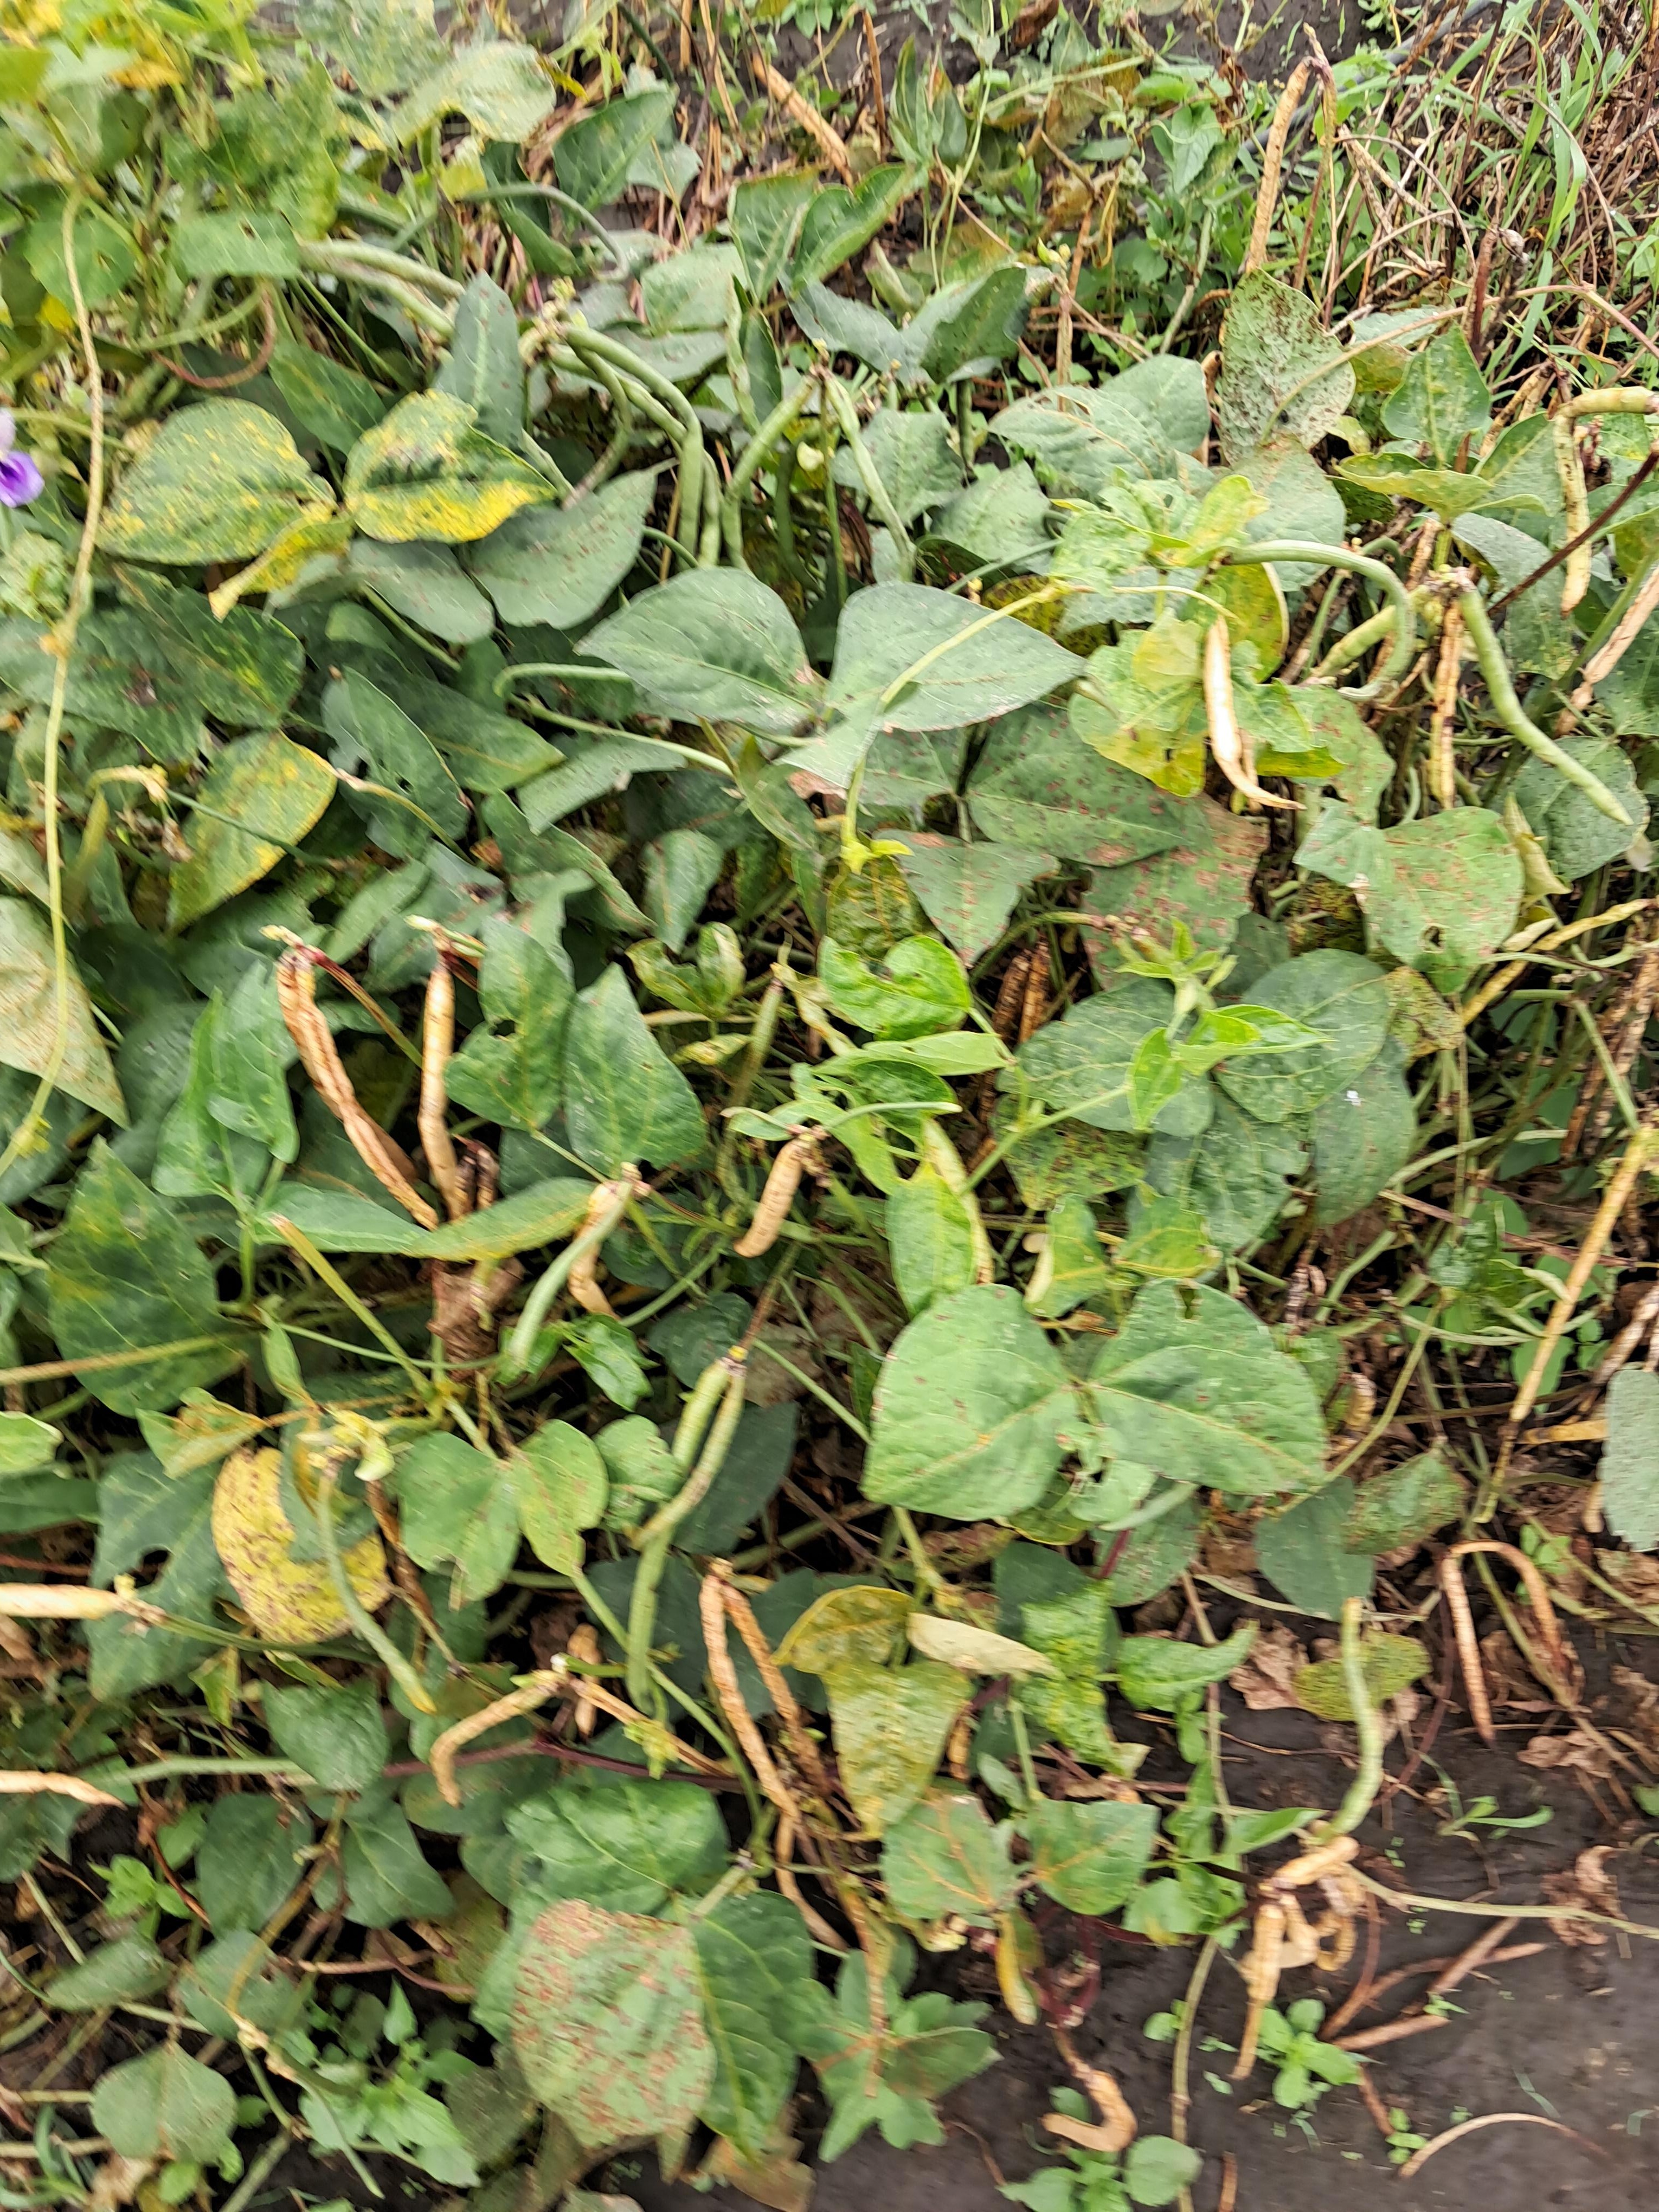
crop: cowpea
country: Tanzania
